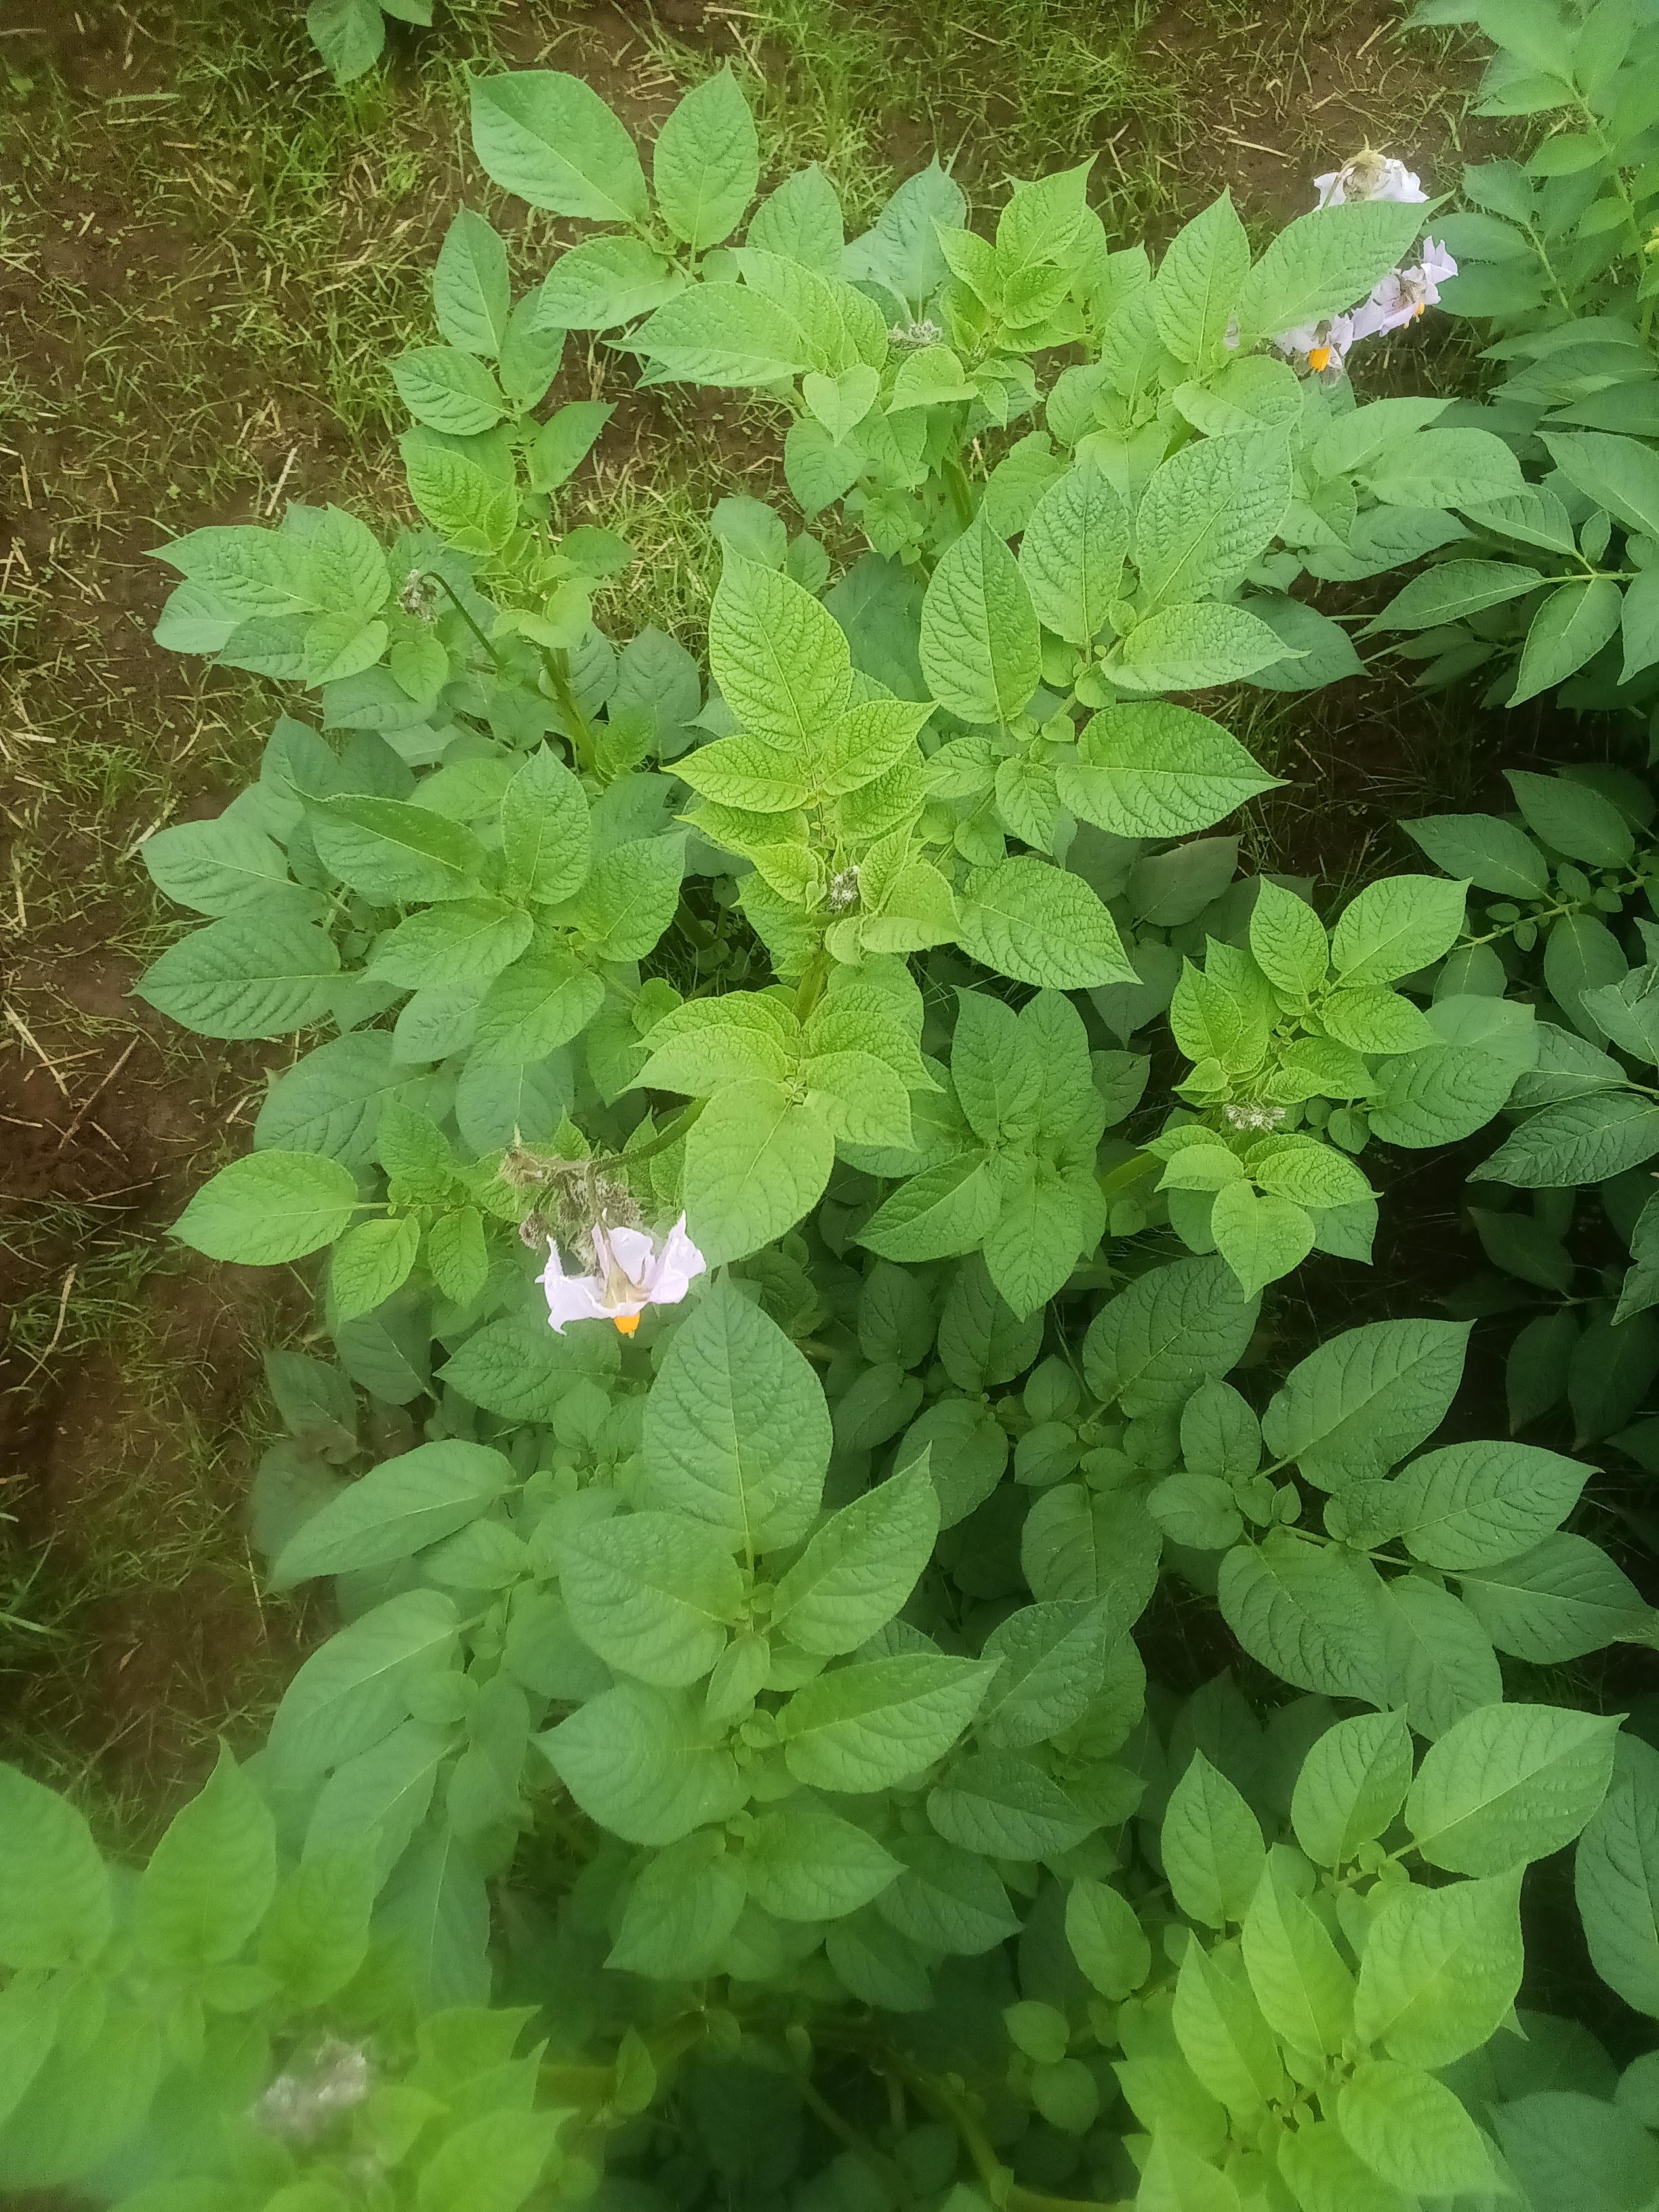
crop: potato
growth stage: flowering
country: Kenya
